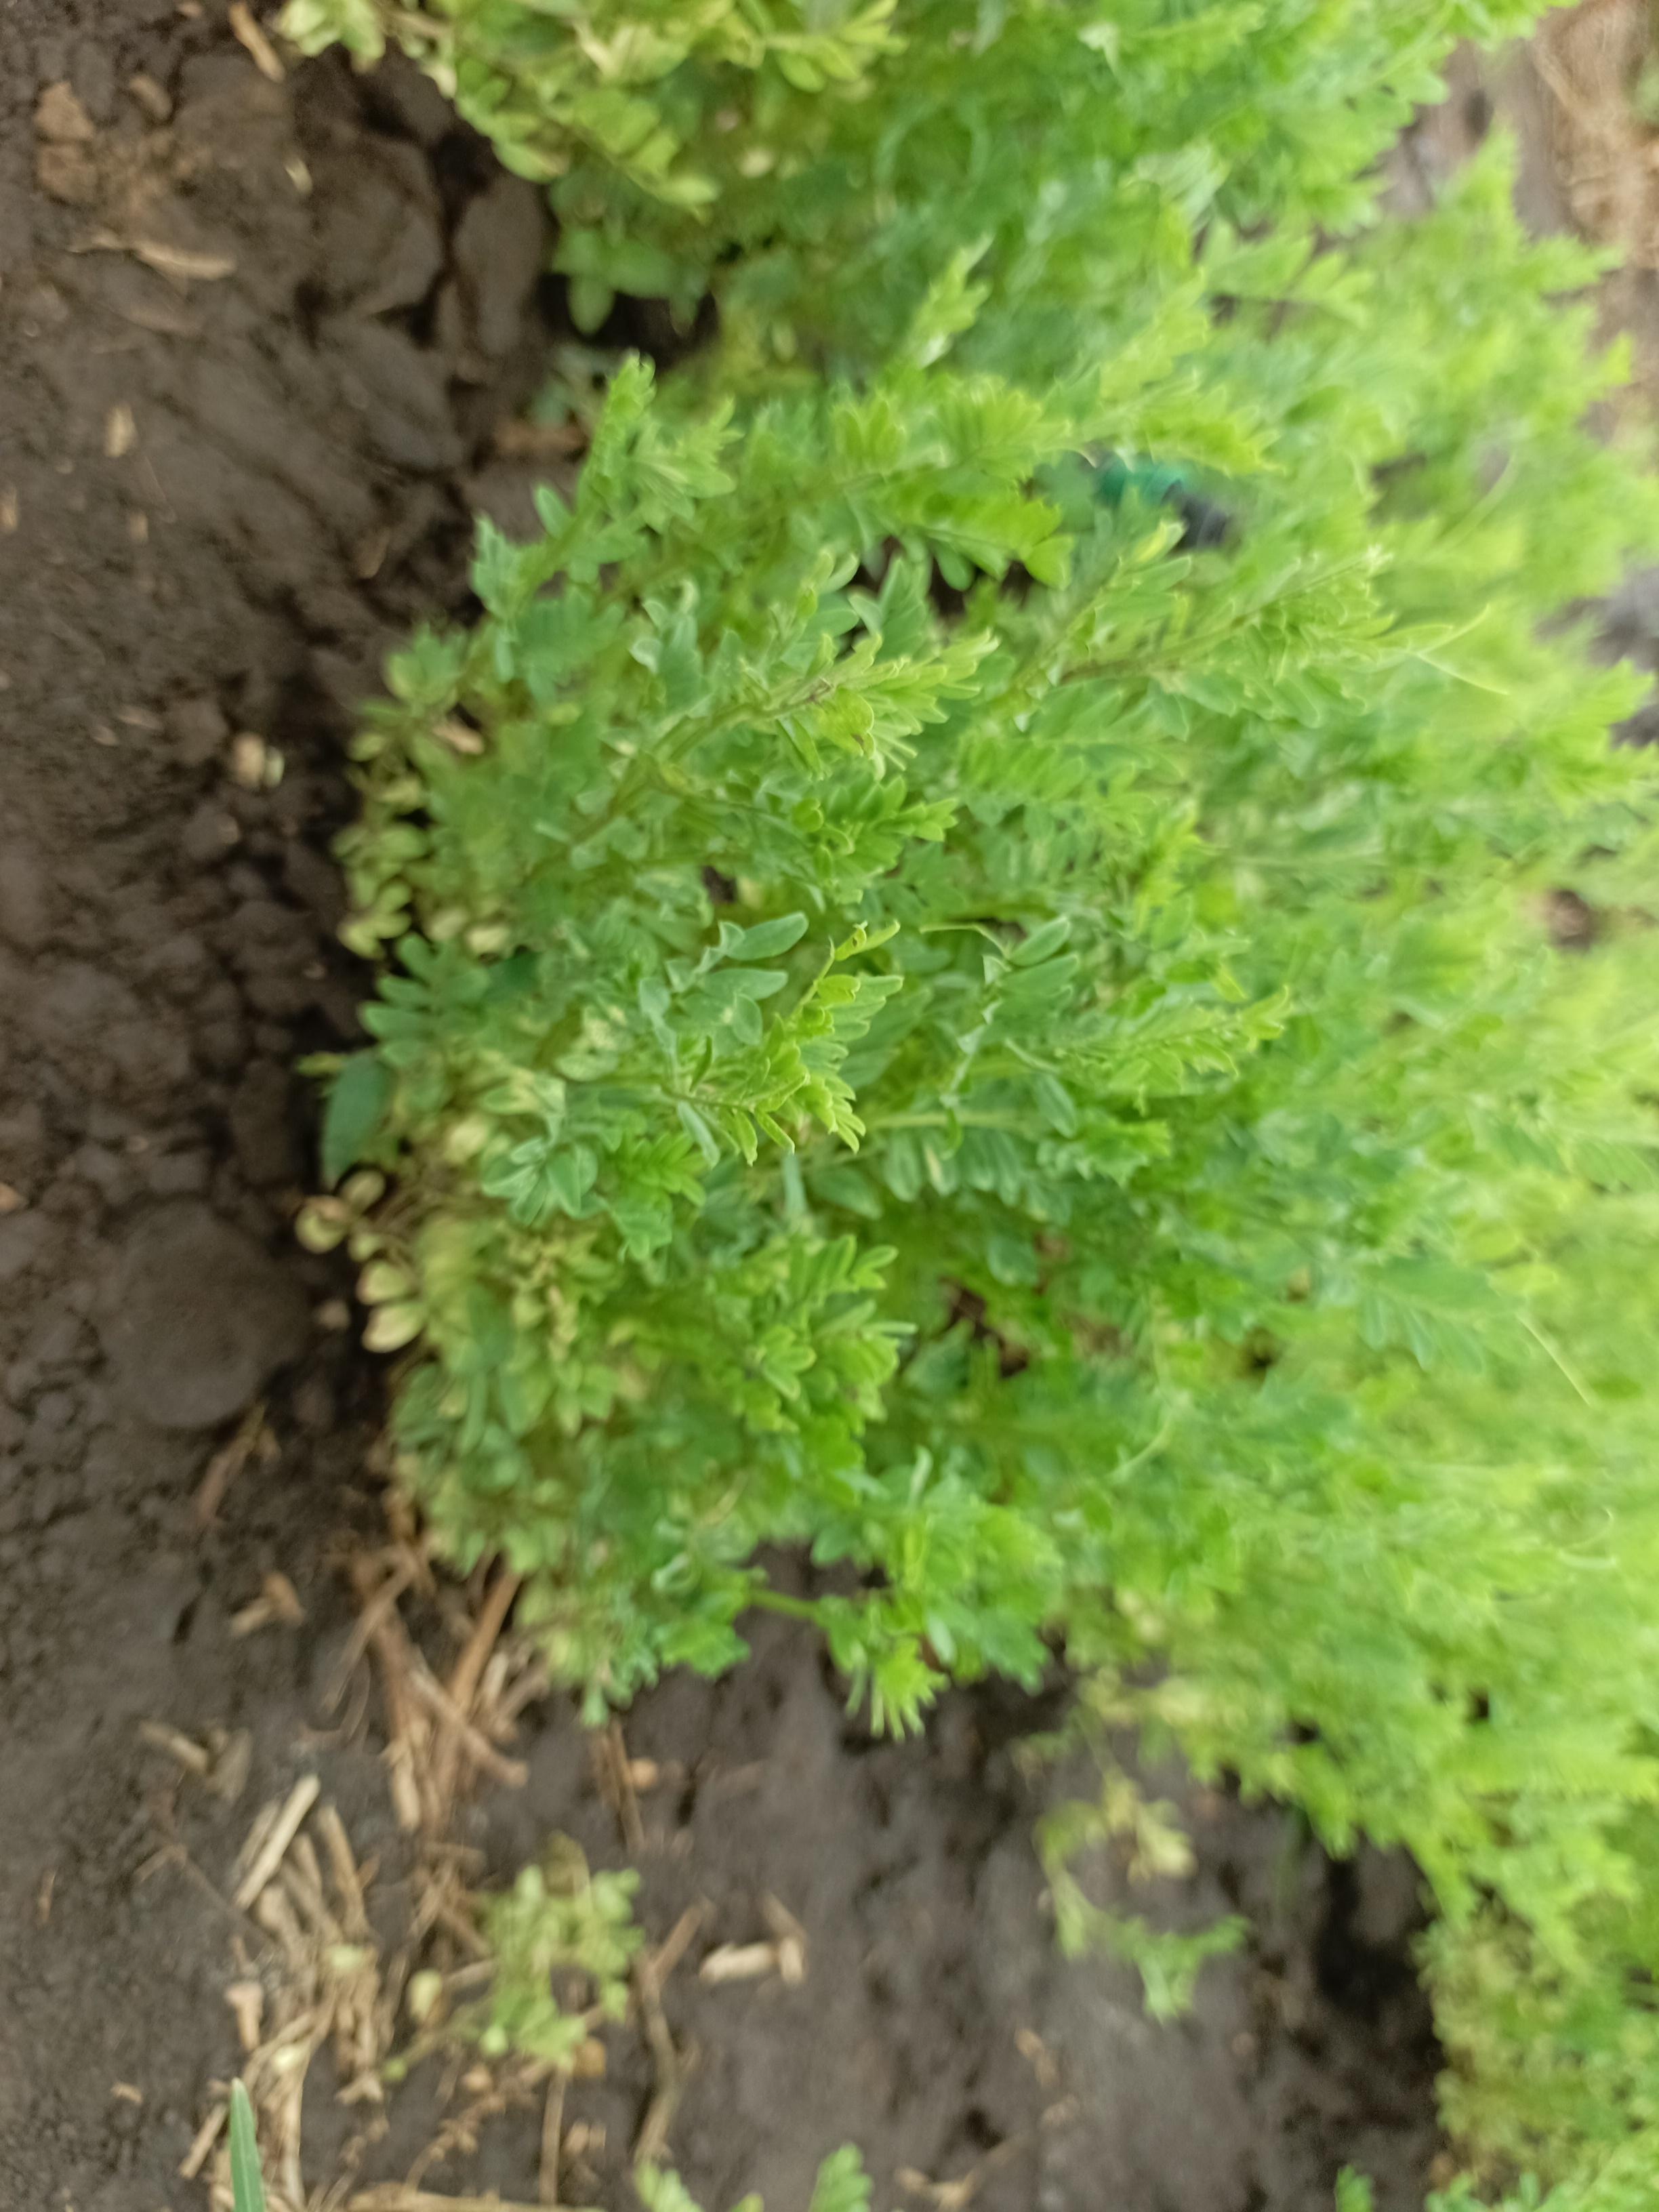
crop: lentil
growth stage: vegetative
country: Tanzania
